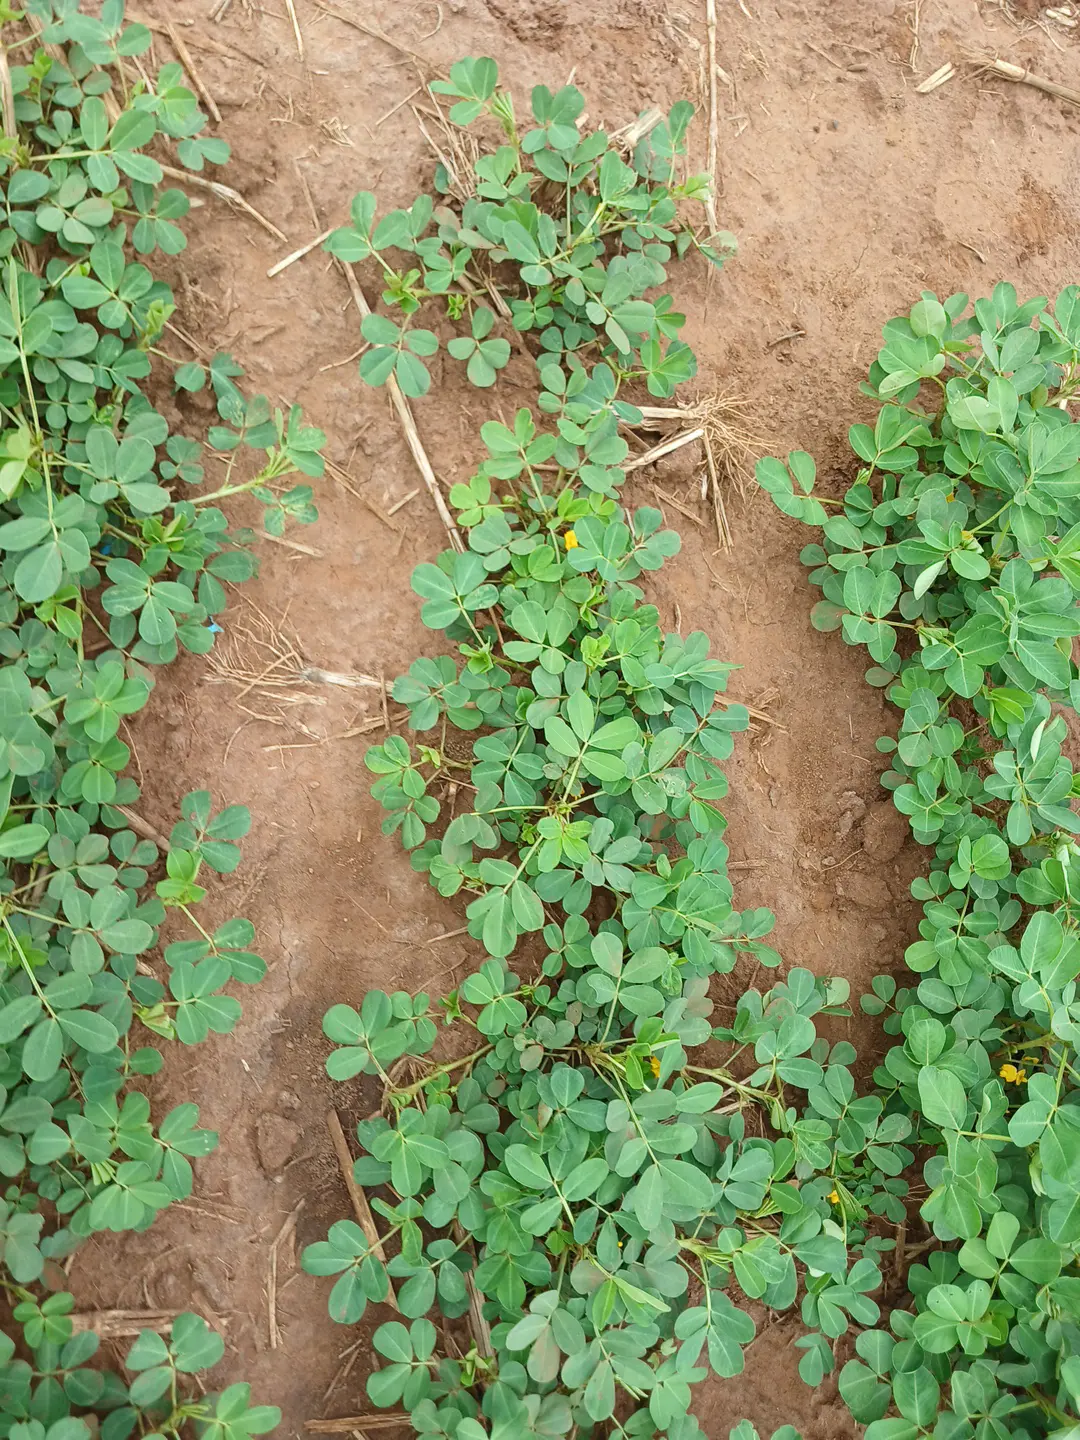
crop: groundnut
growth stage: flowering
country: Kenya
